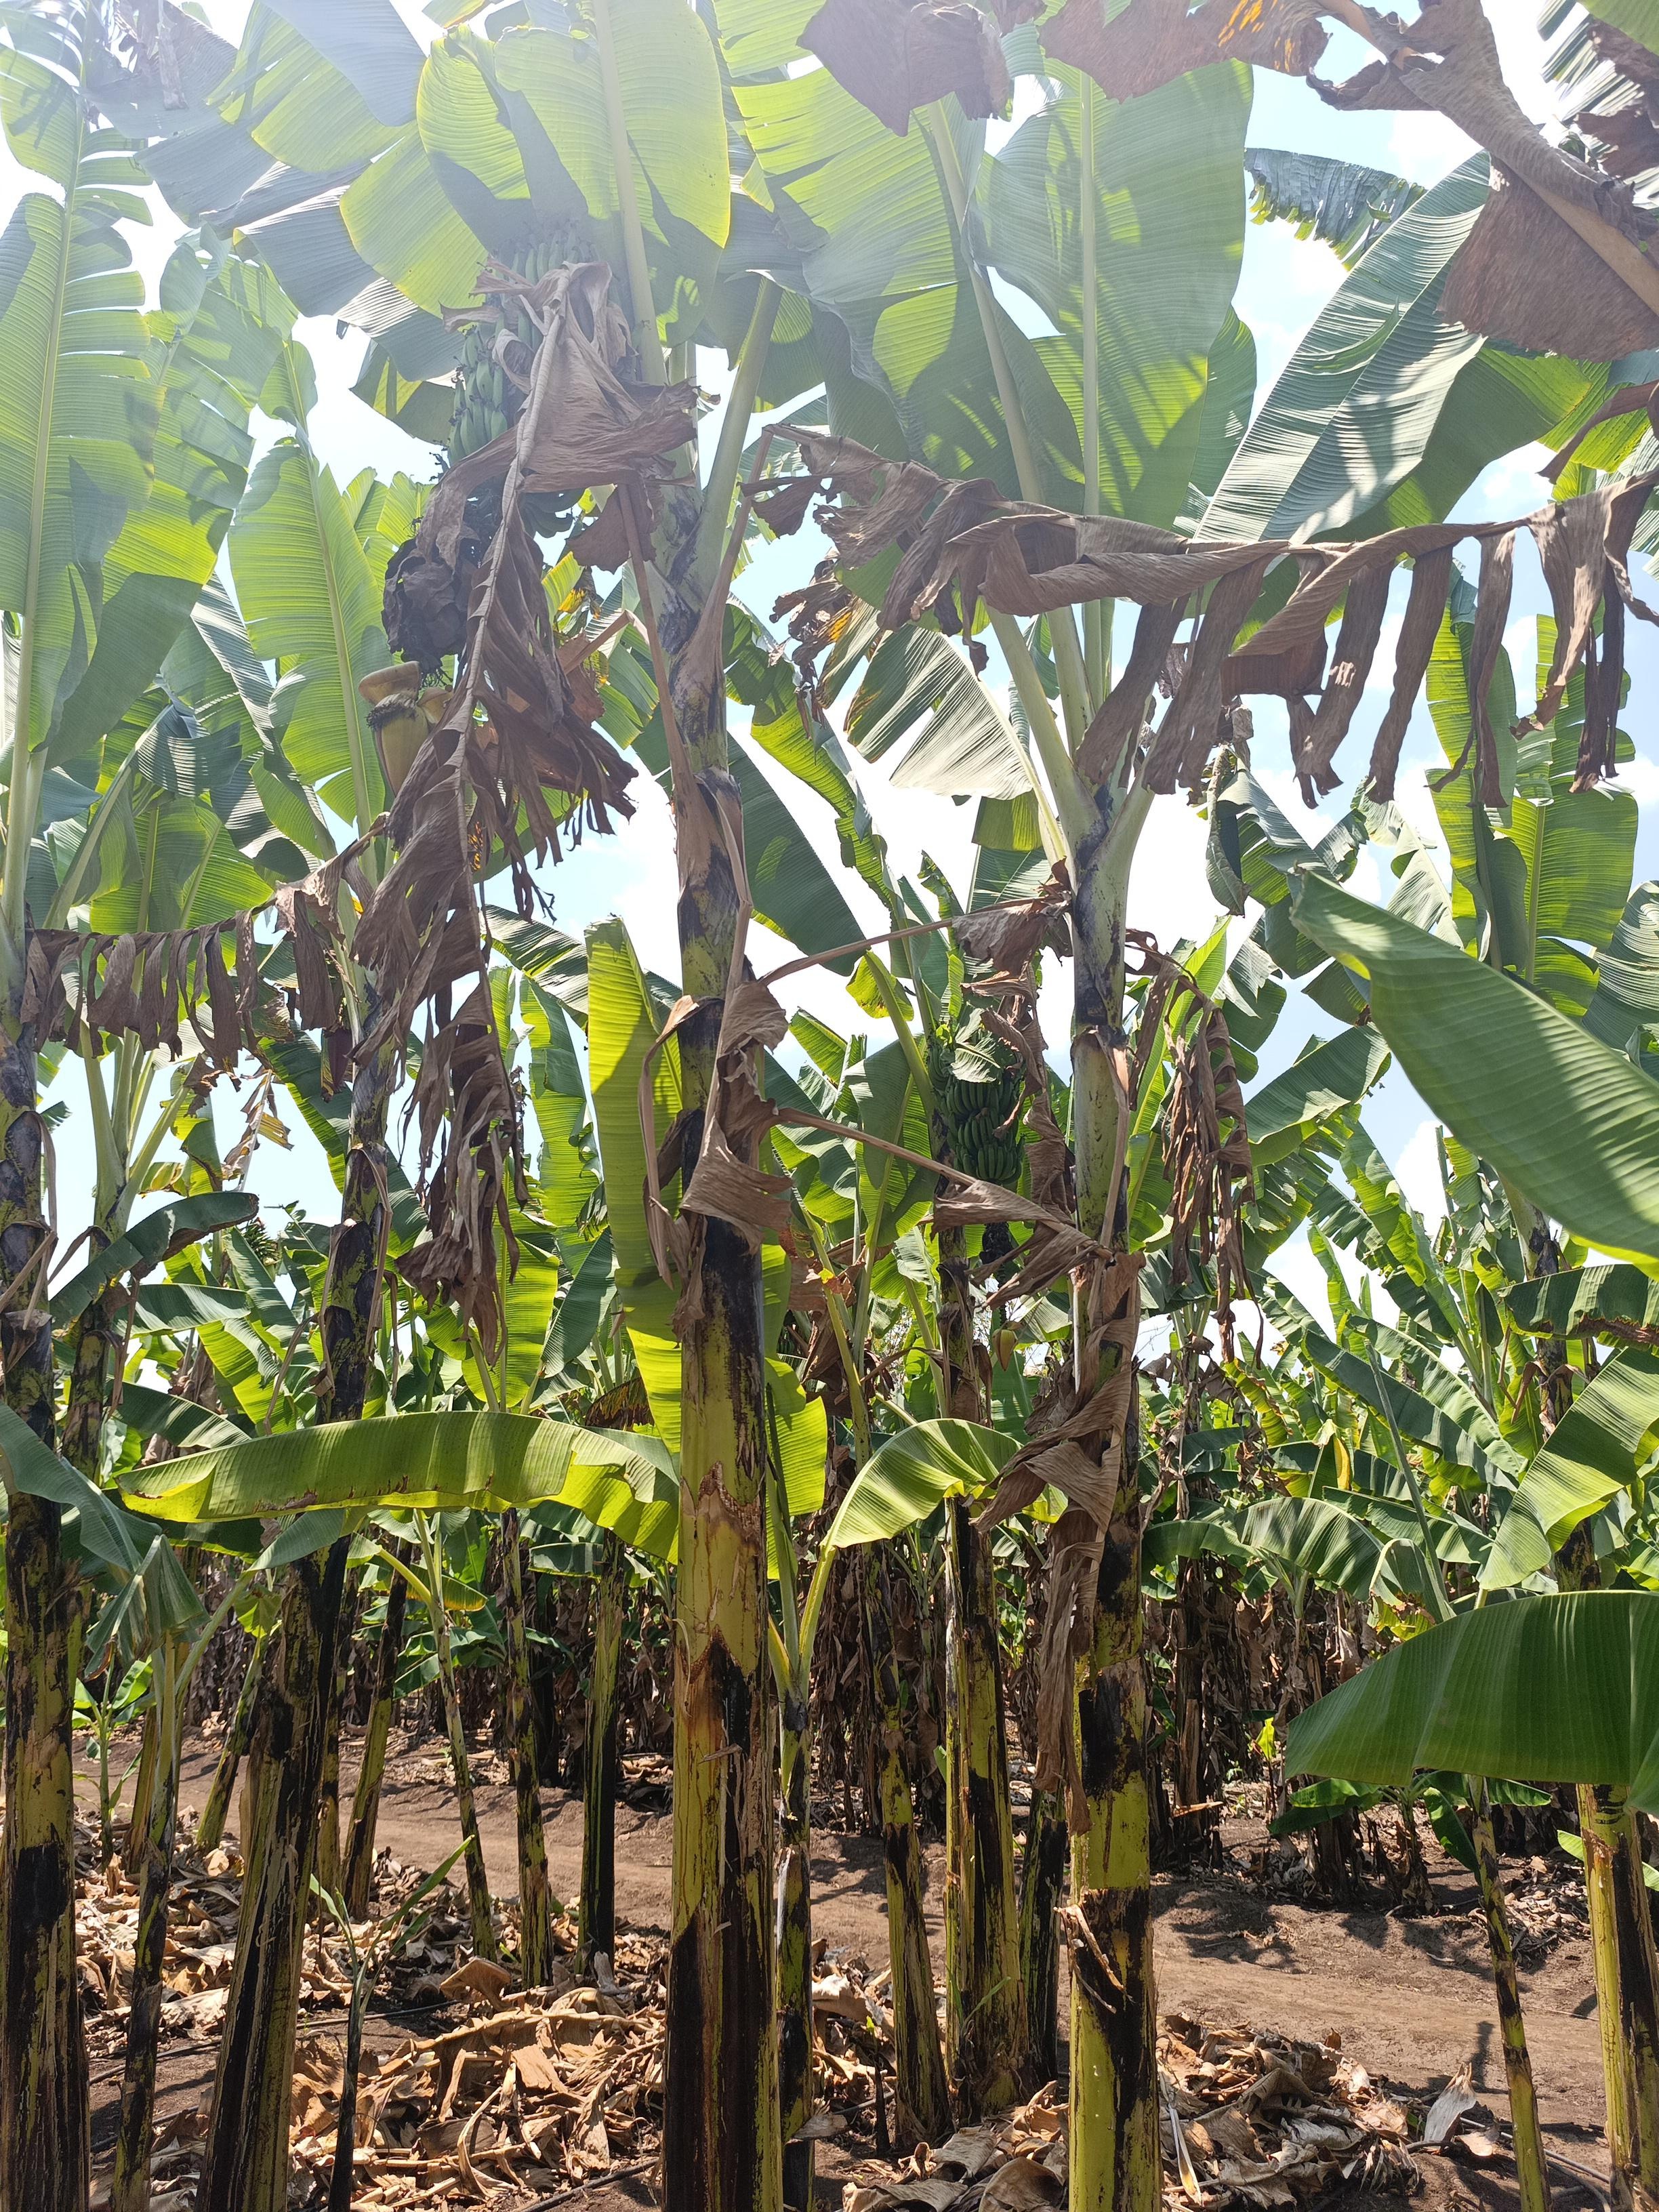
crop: banana
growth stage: development fruit
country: Tanzania
